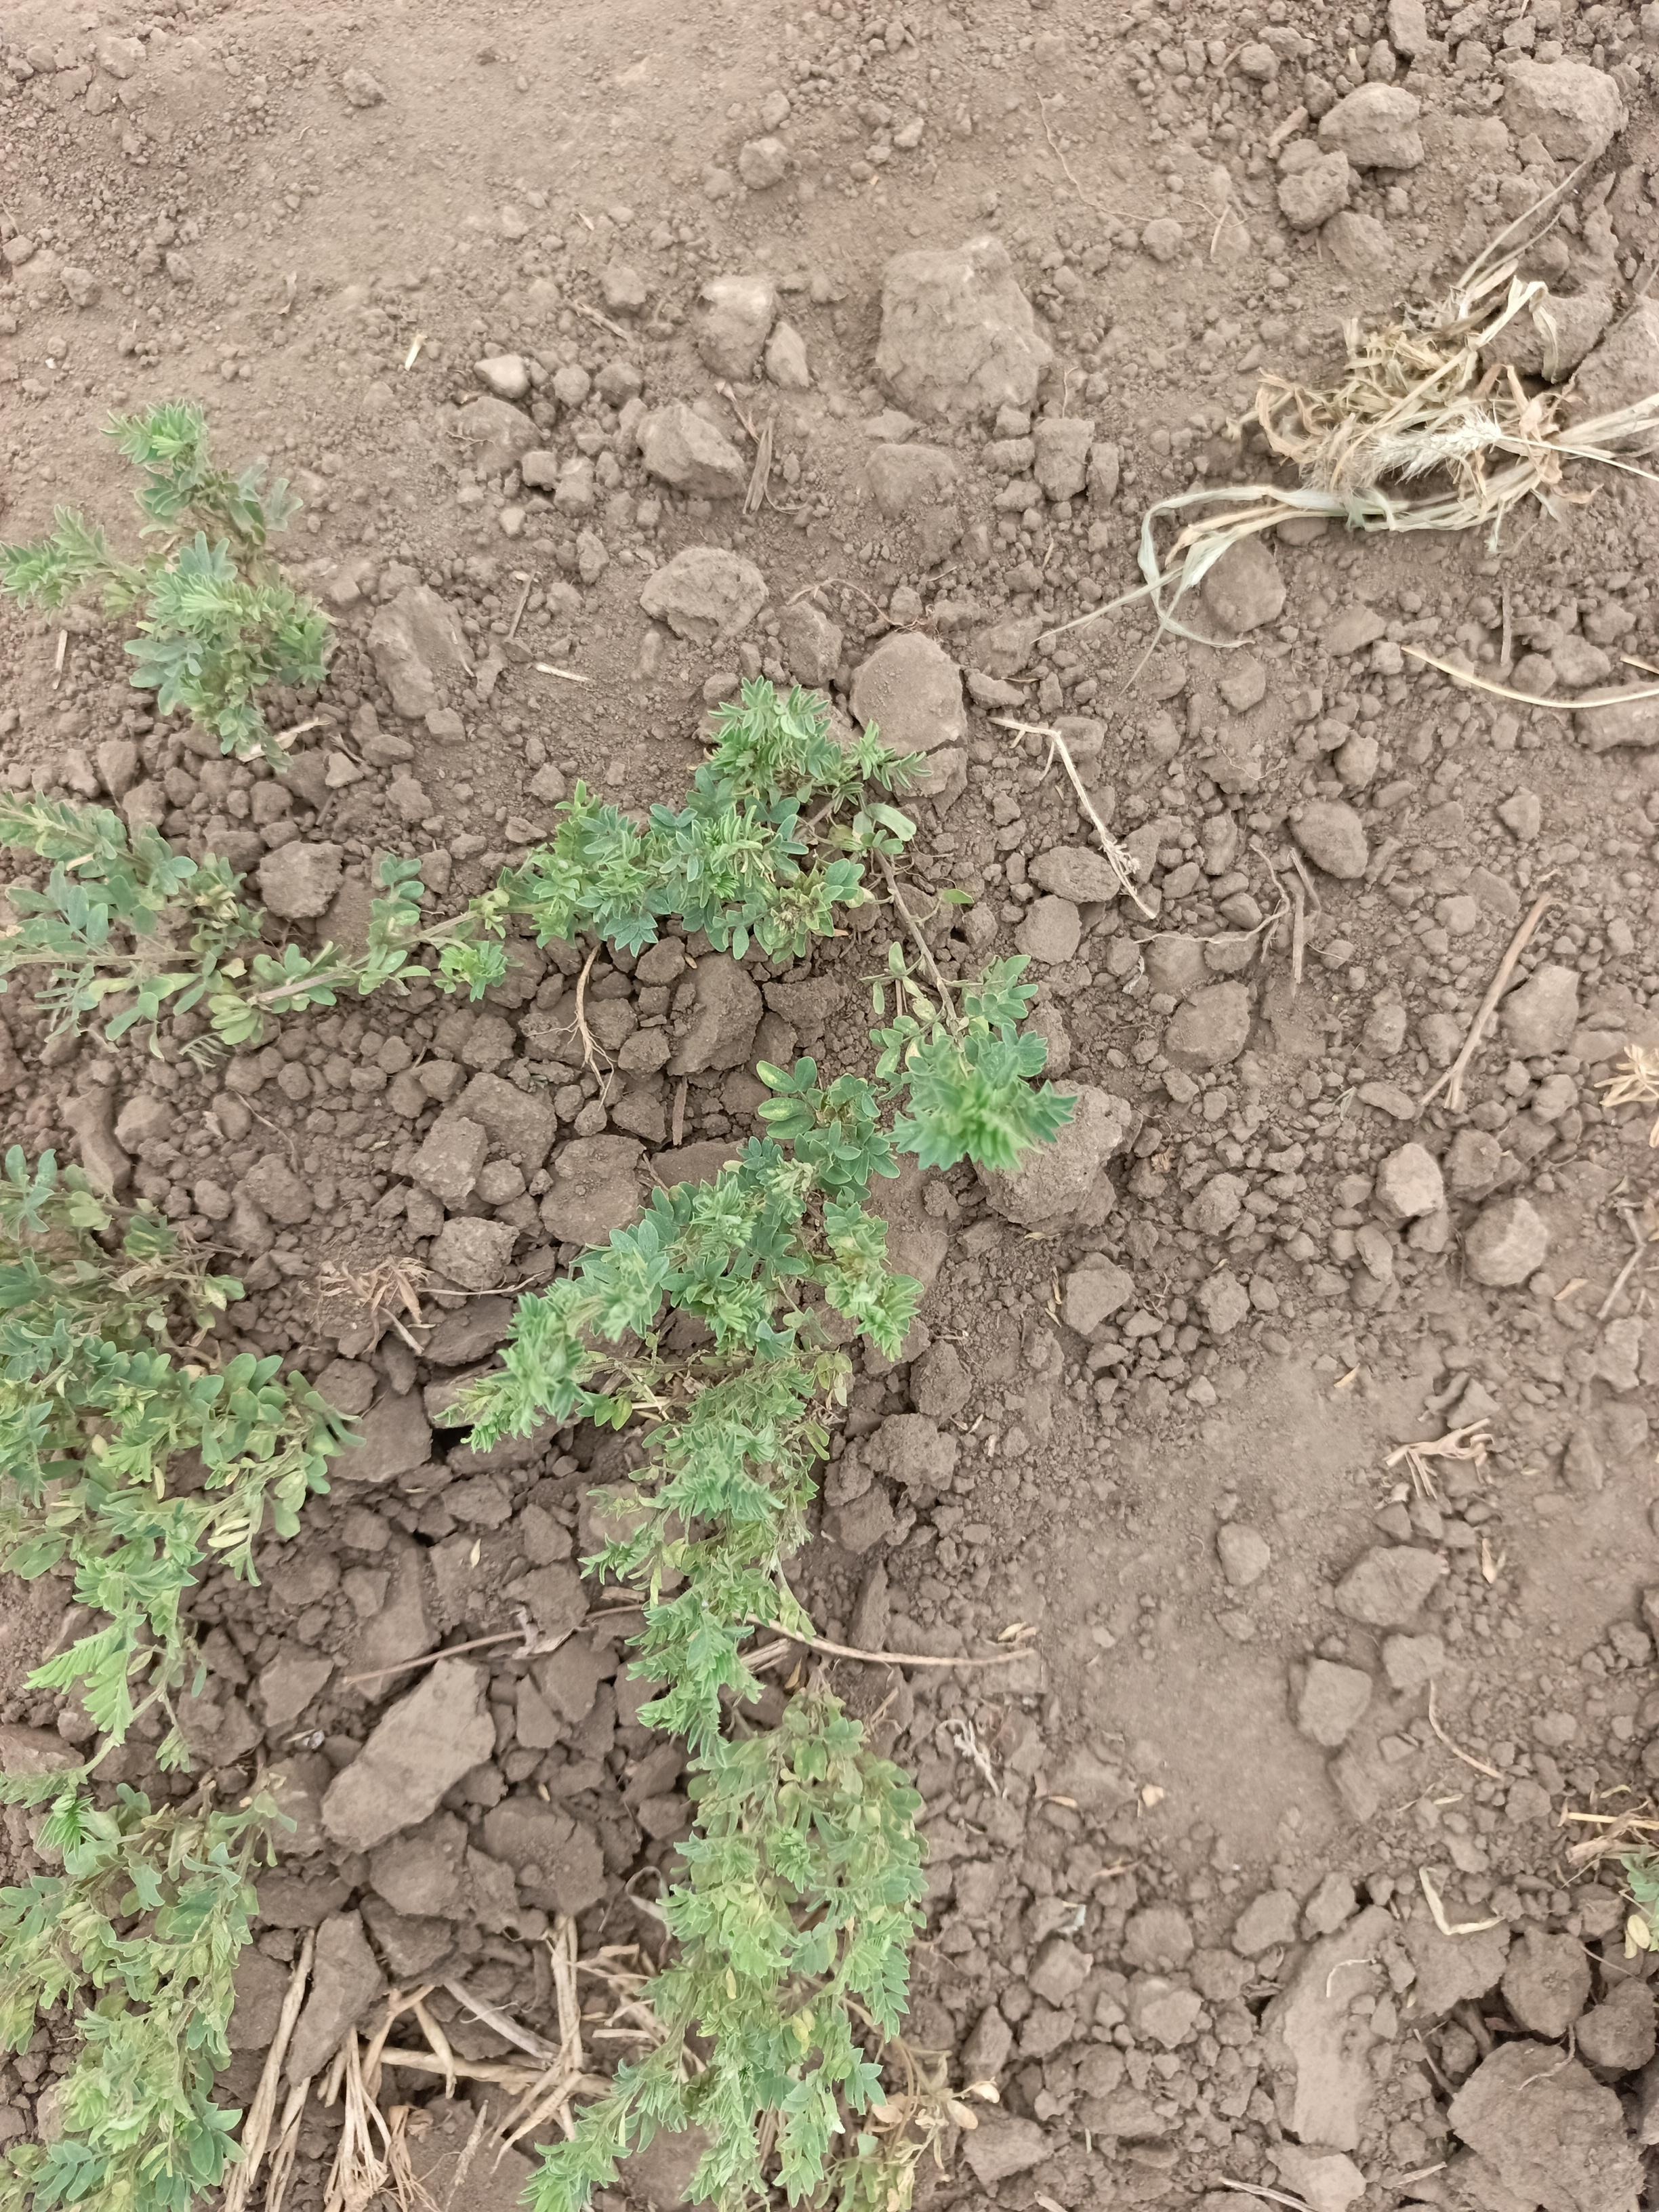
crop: lentil
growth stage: vegetative
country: Tanzania
